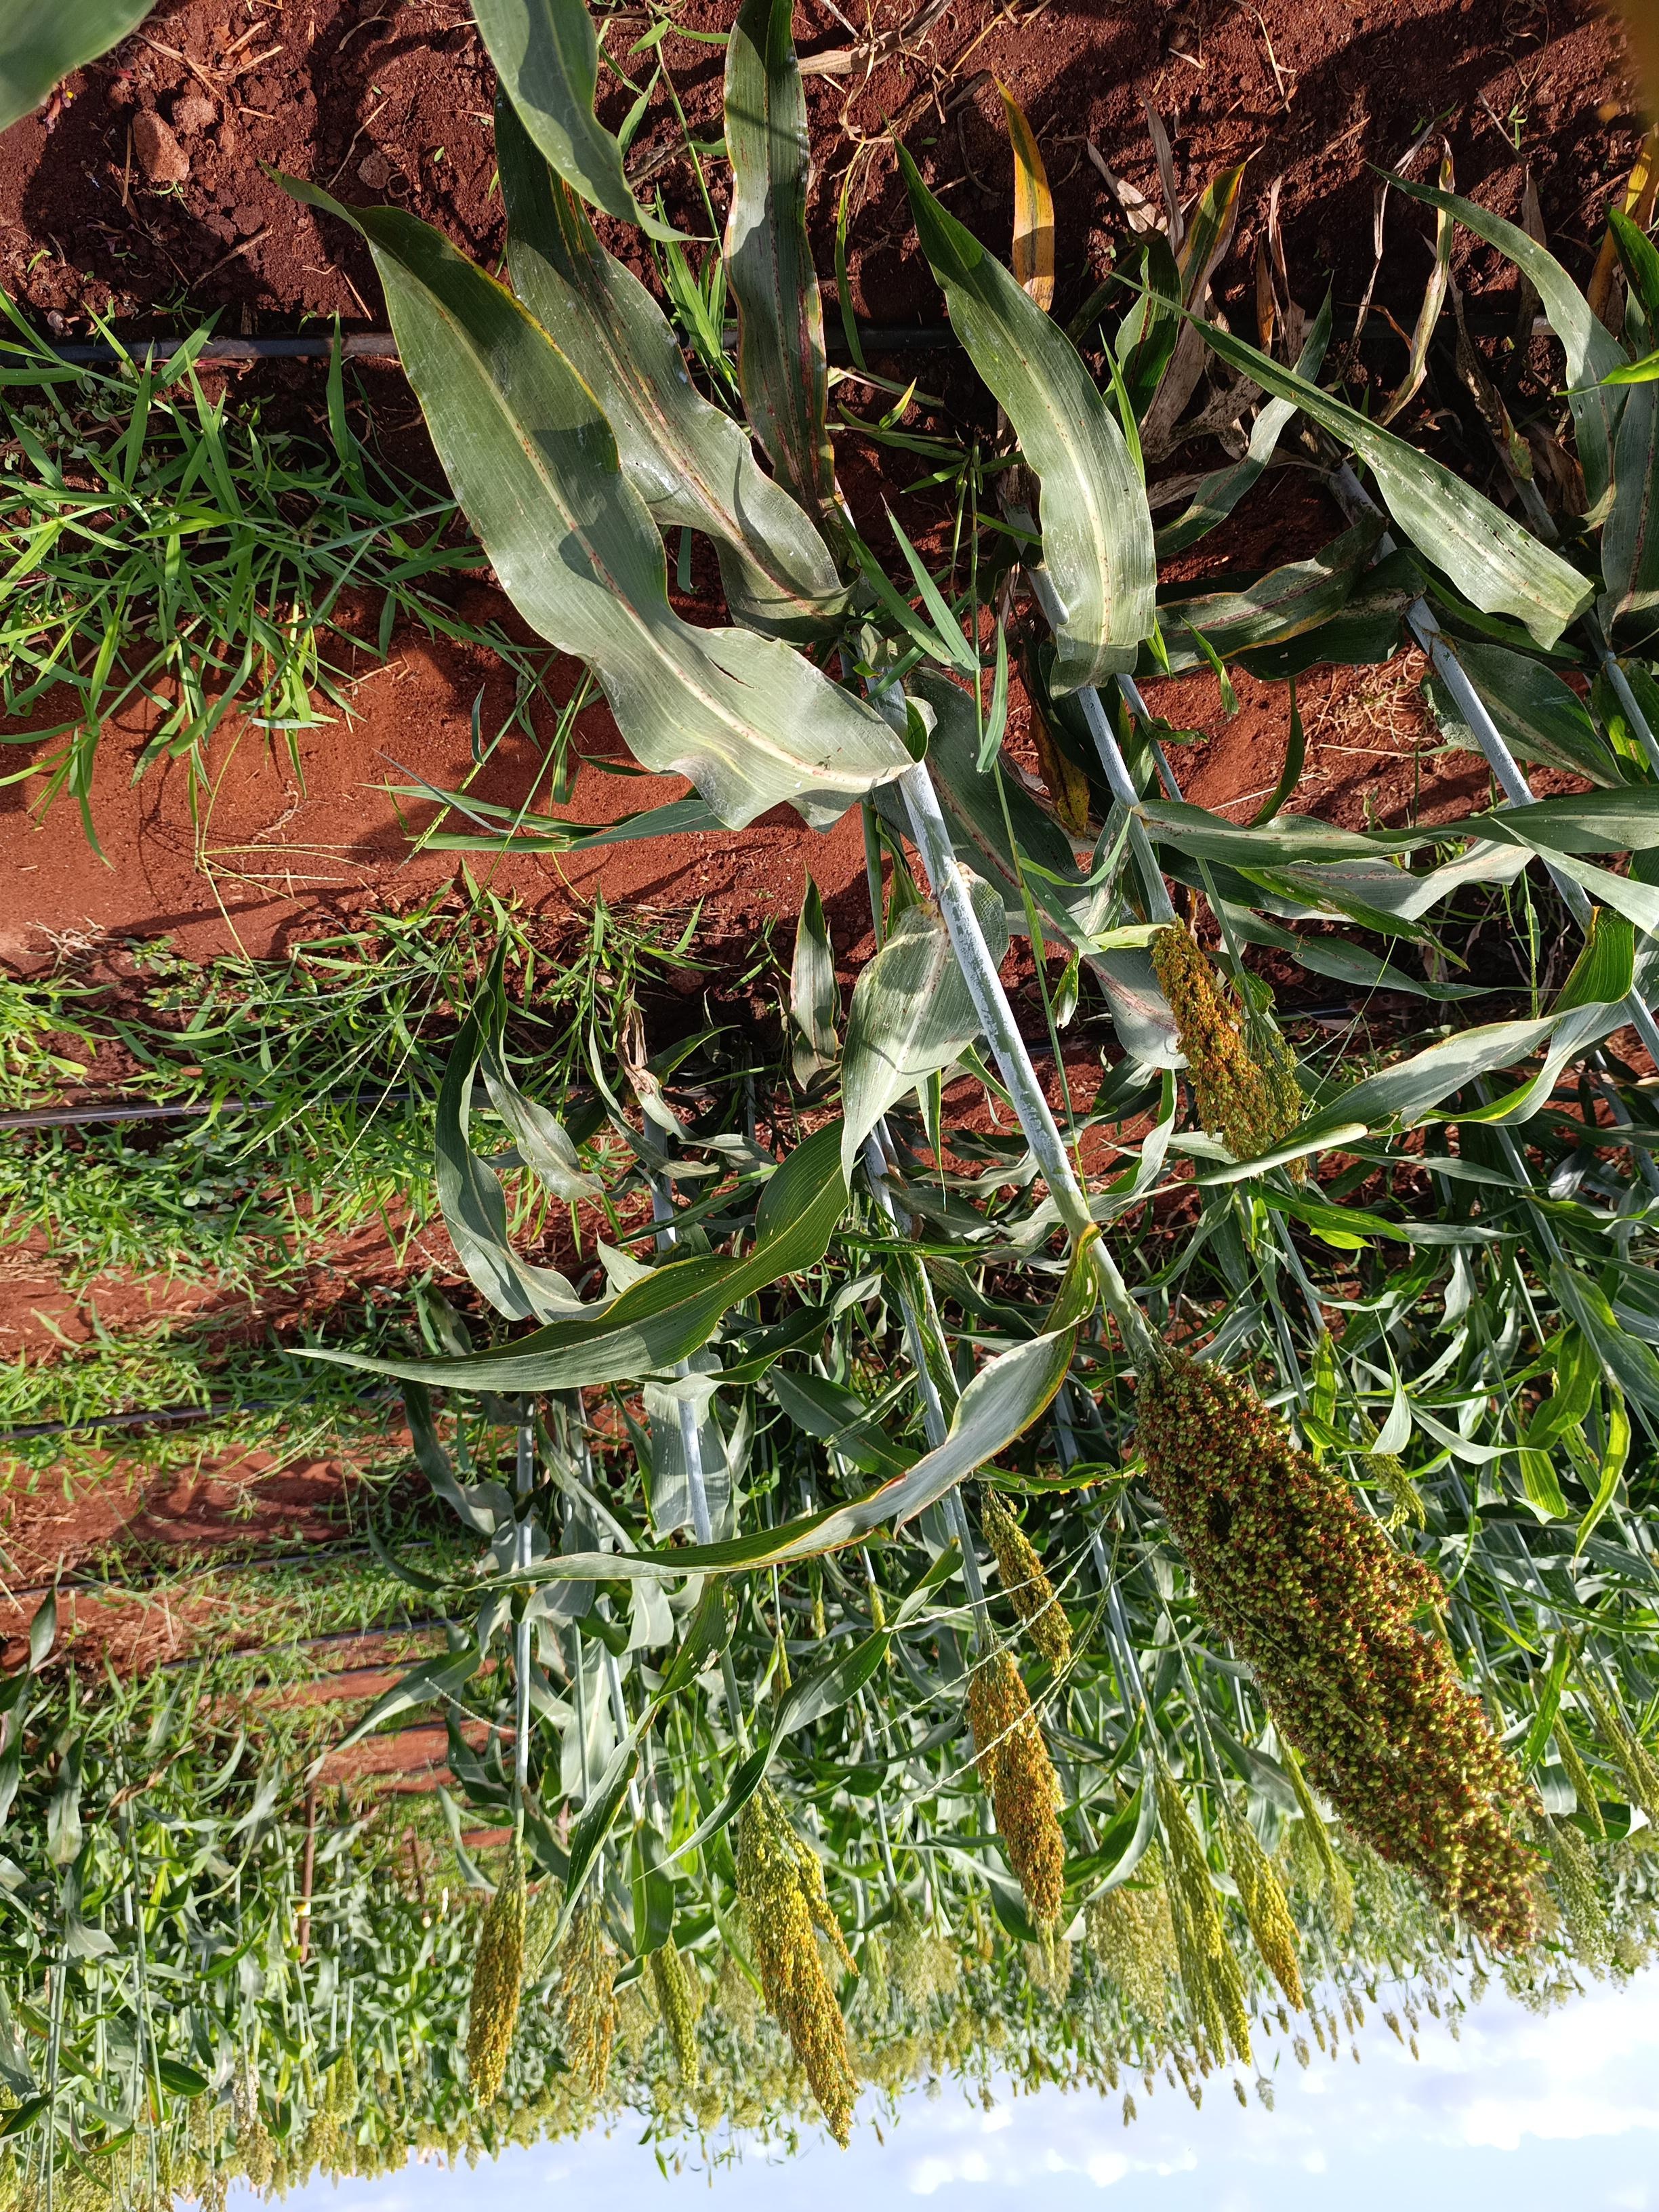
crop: sorghum
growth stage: flowering
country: Kenya
